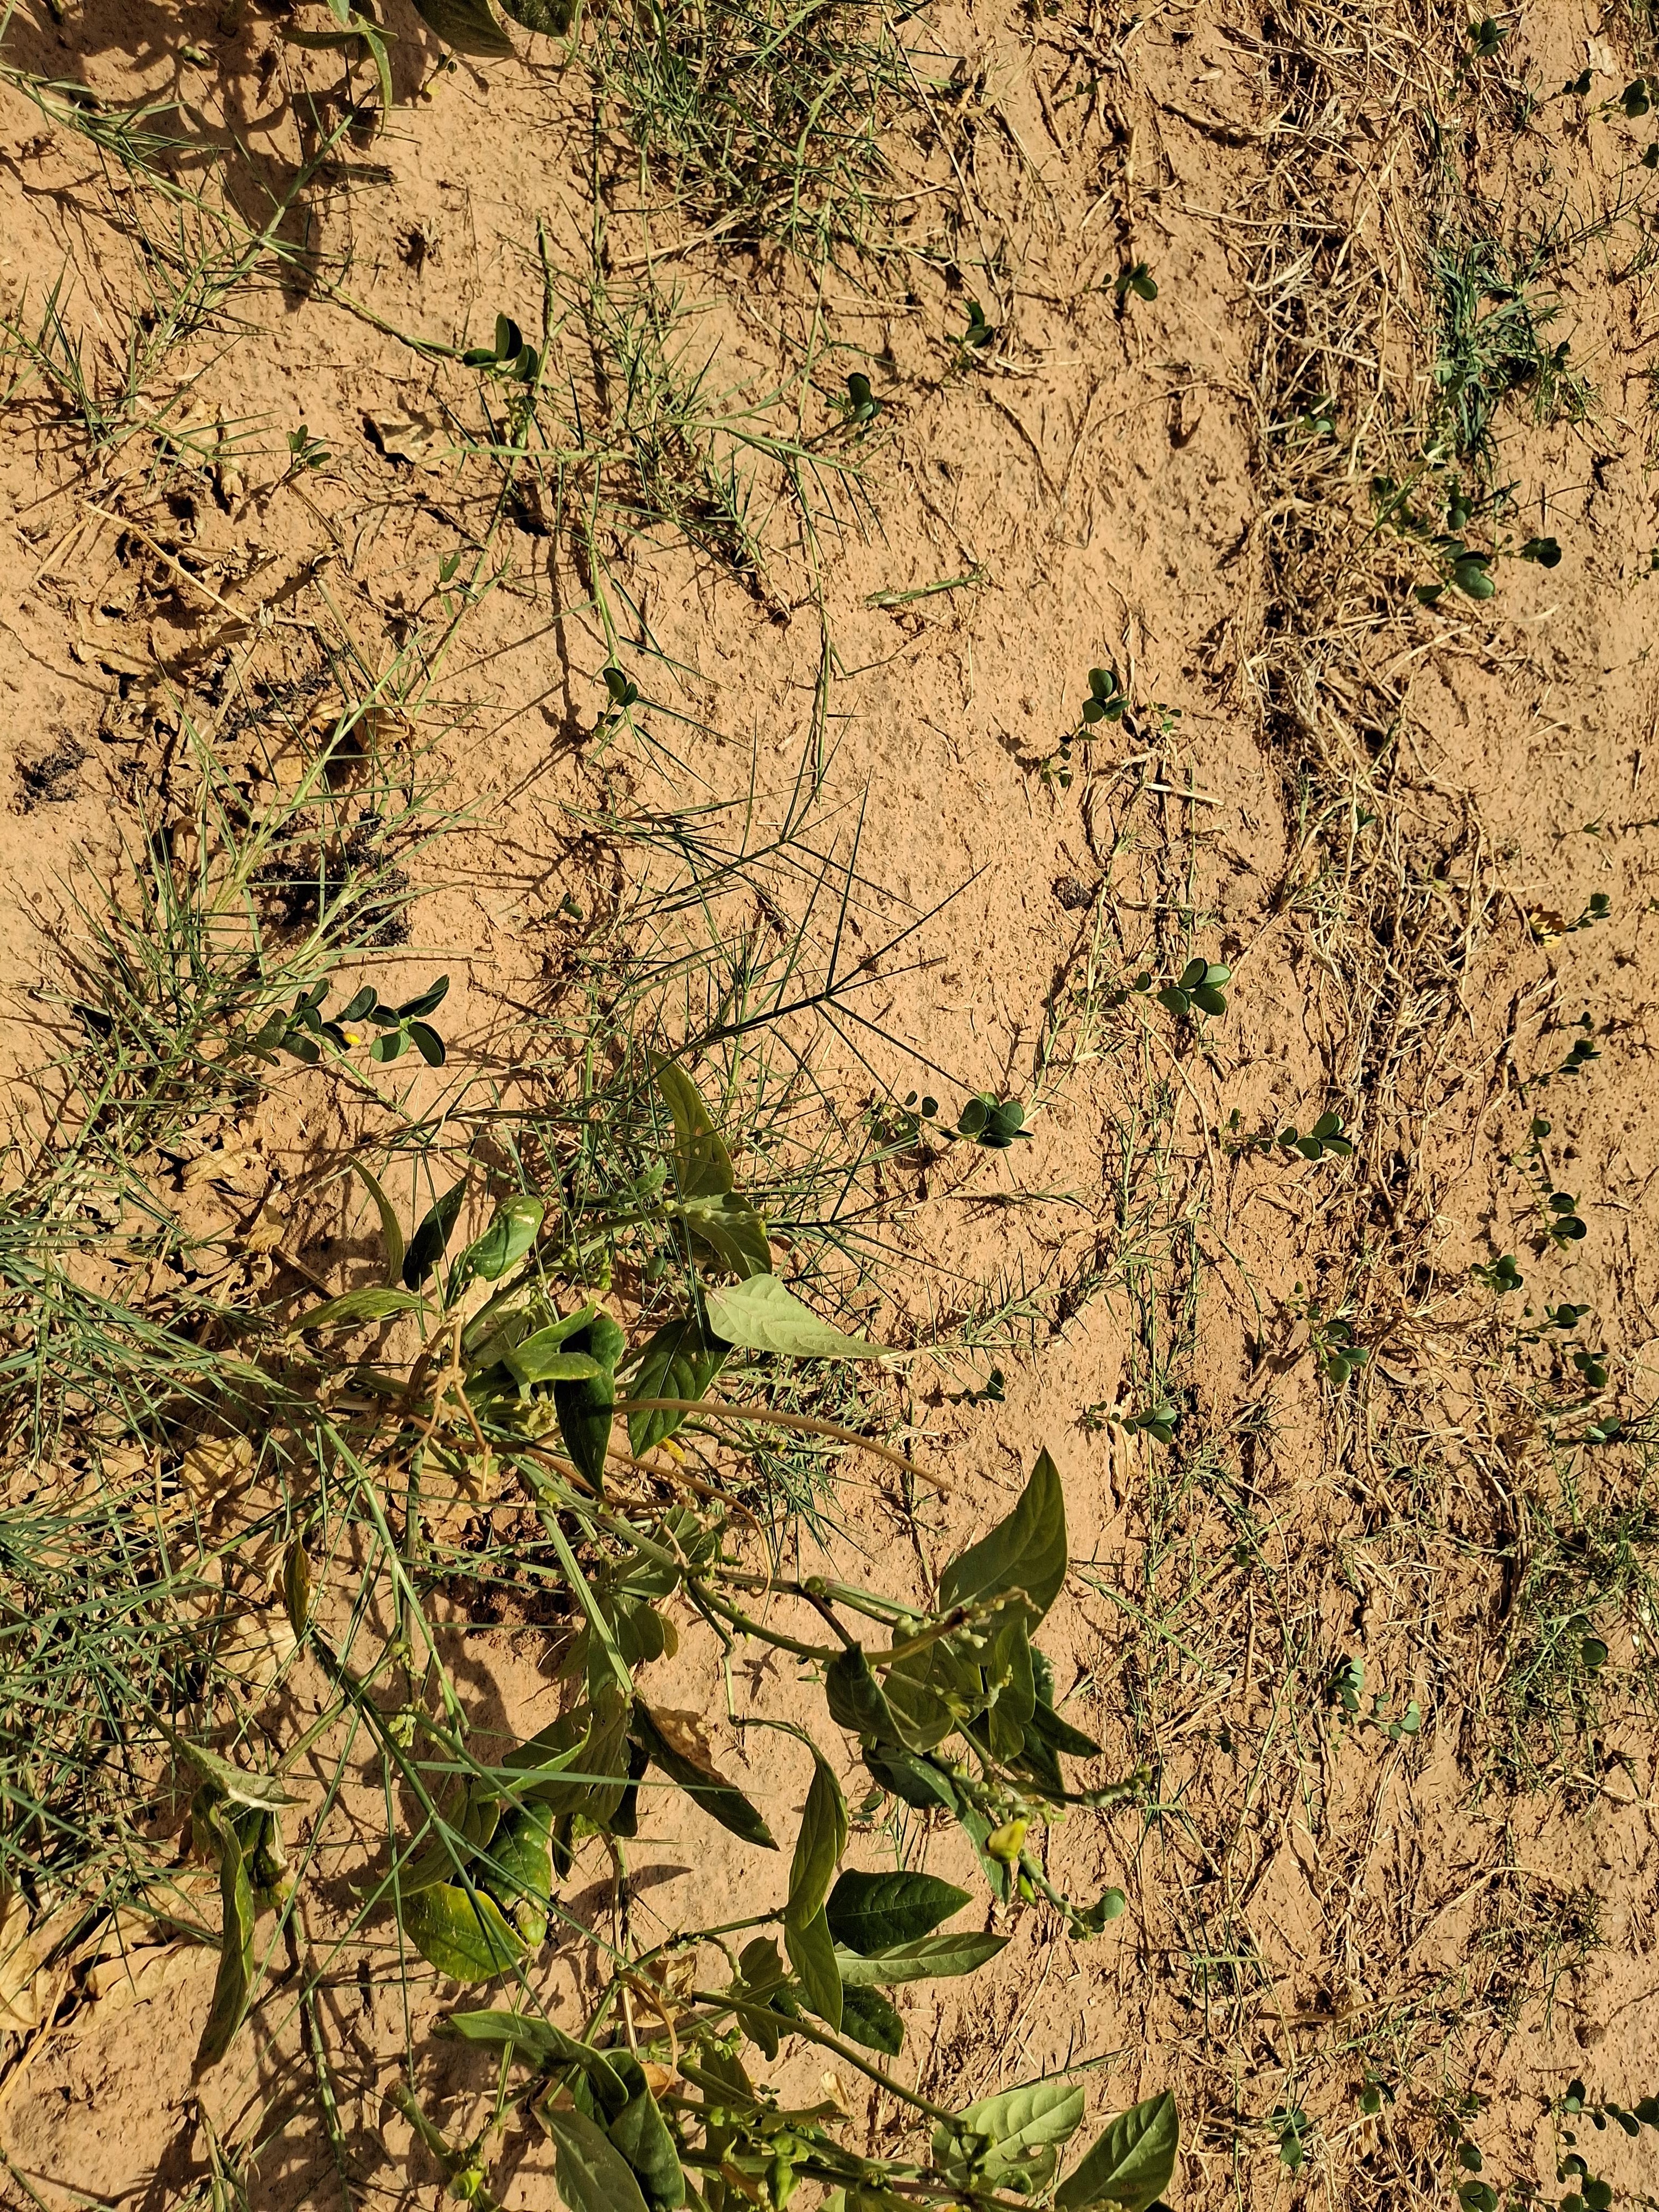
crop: cowpea
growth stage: harvest maturity
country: Nigeria
